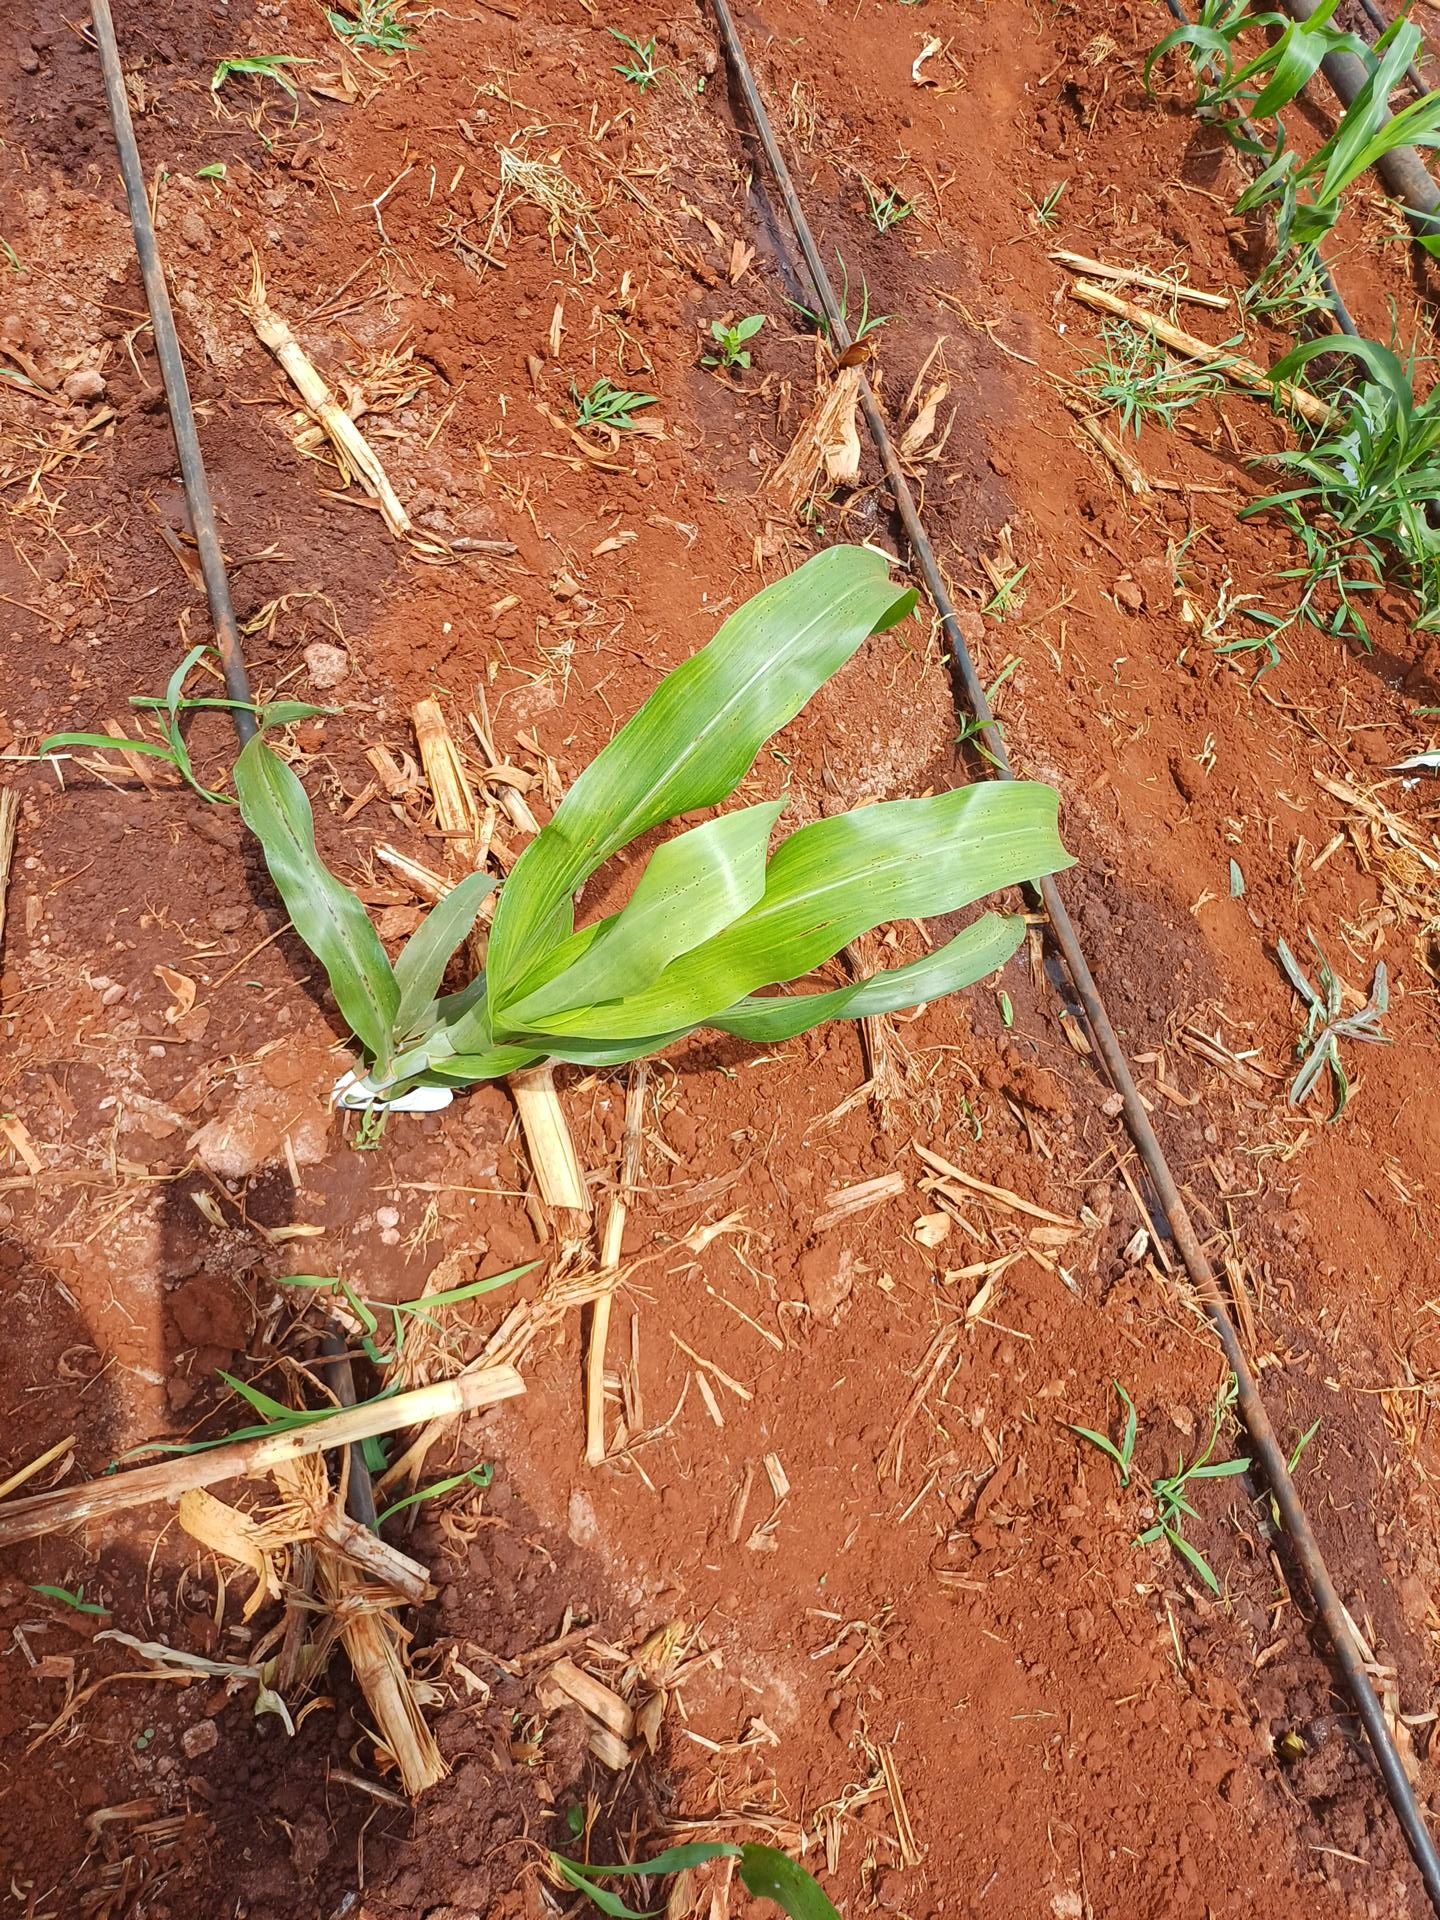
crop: sorghum
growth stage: vegetative
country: Kenya
